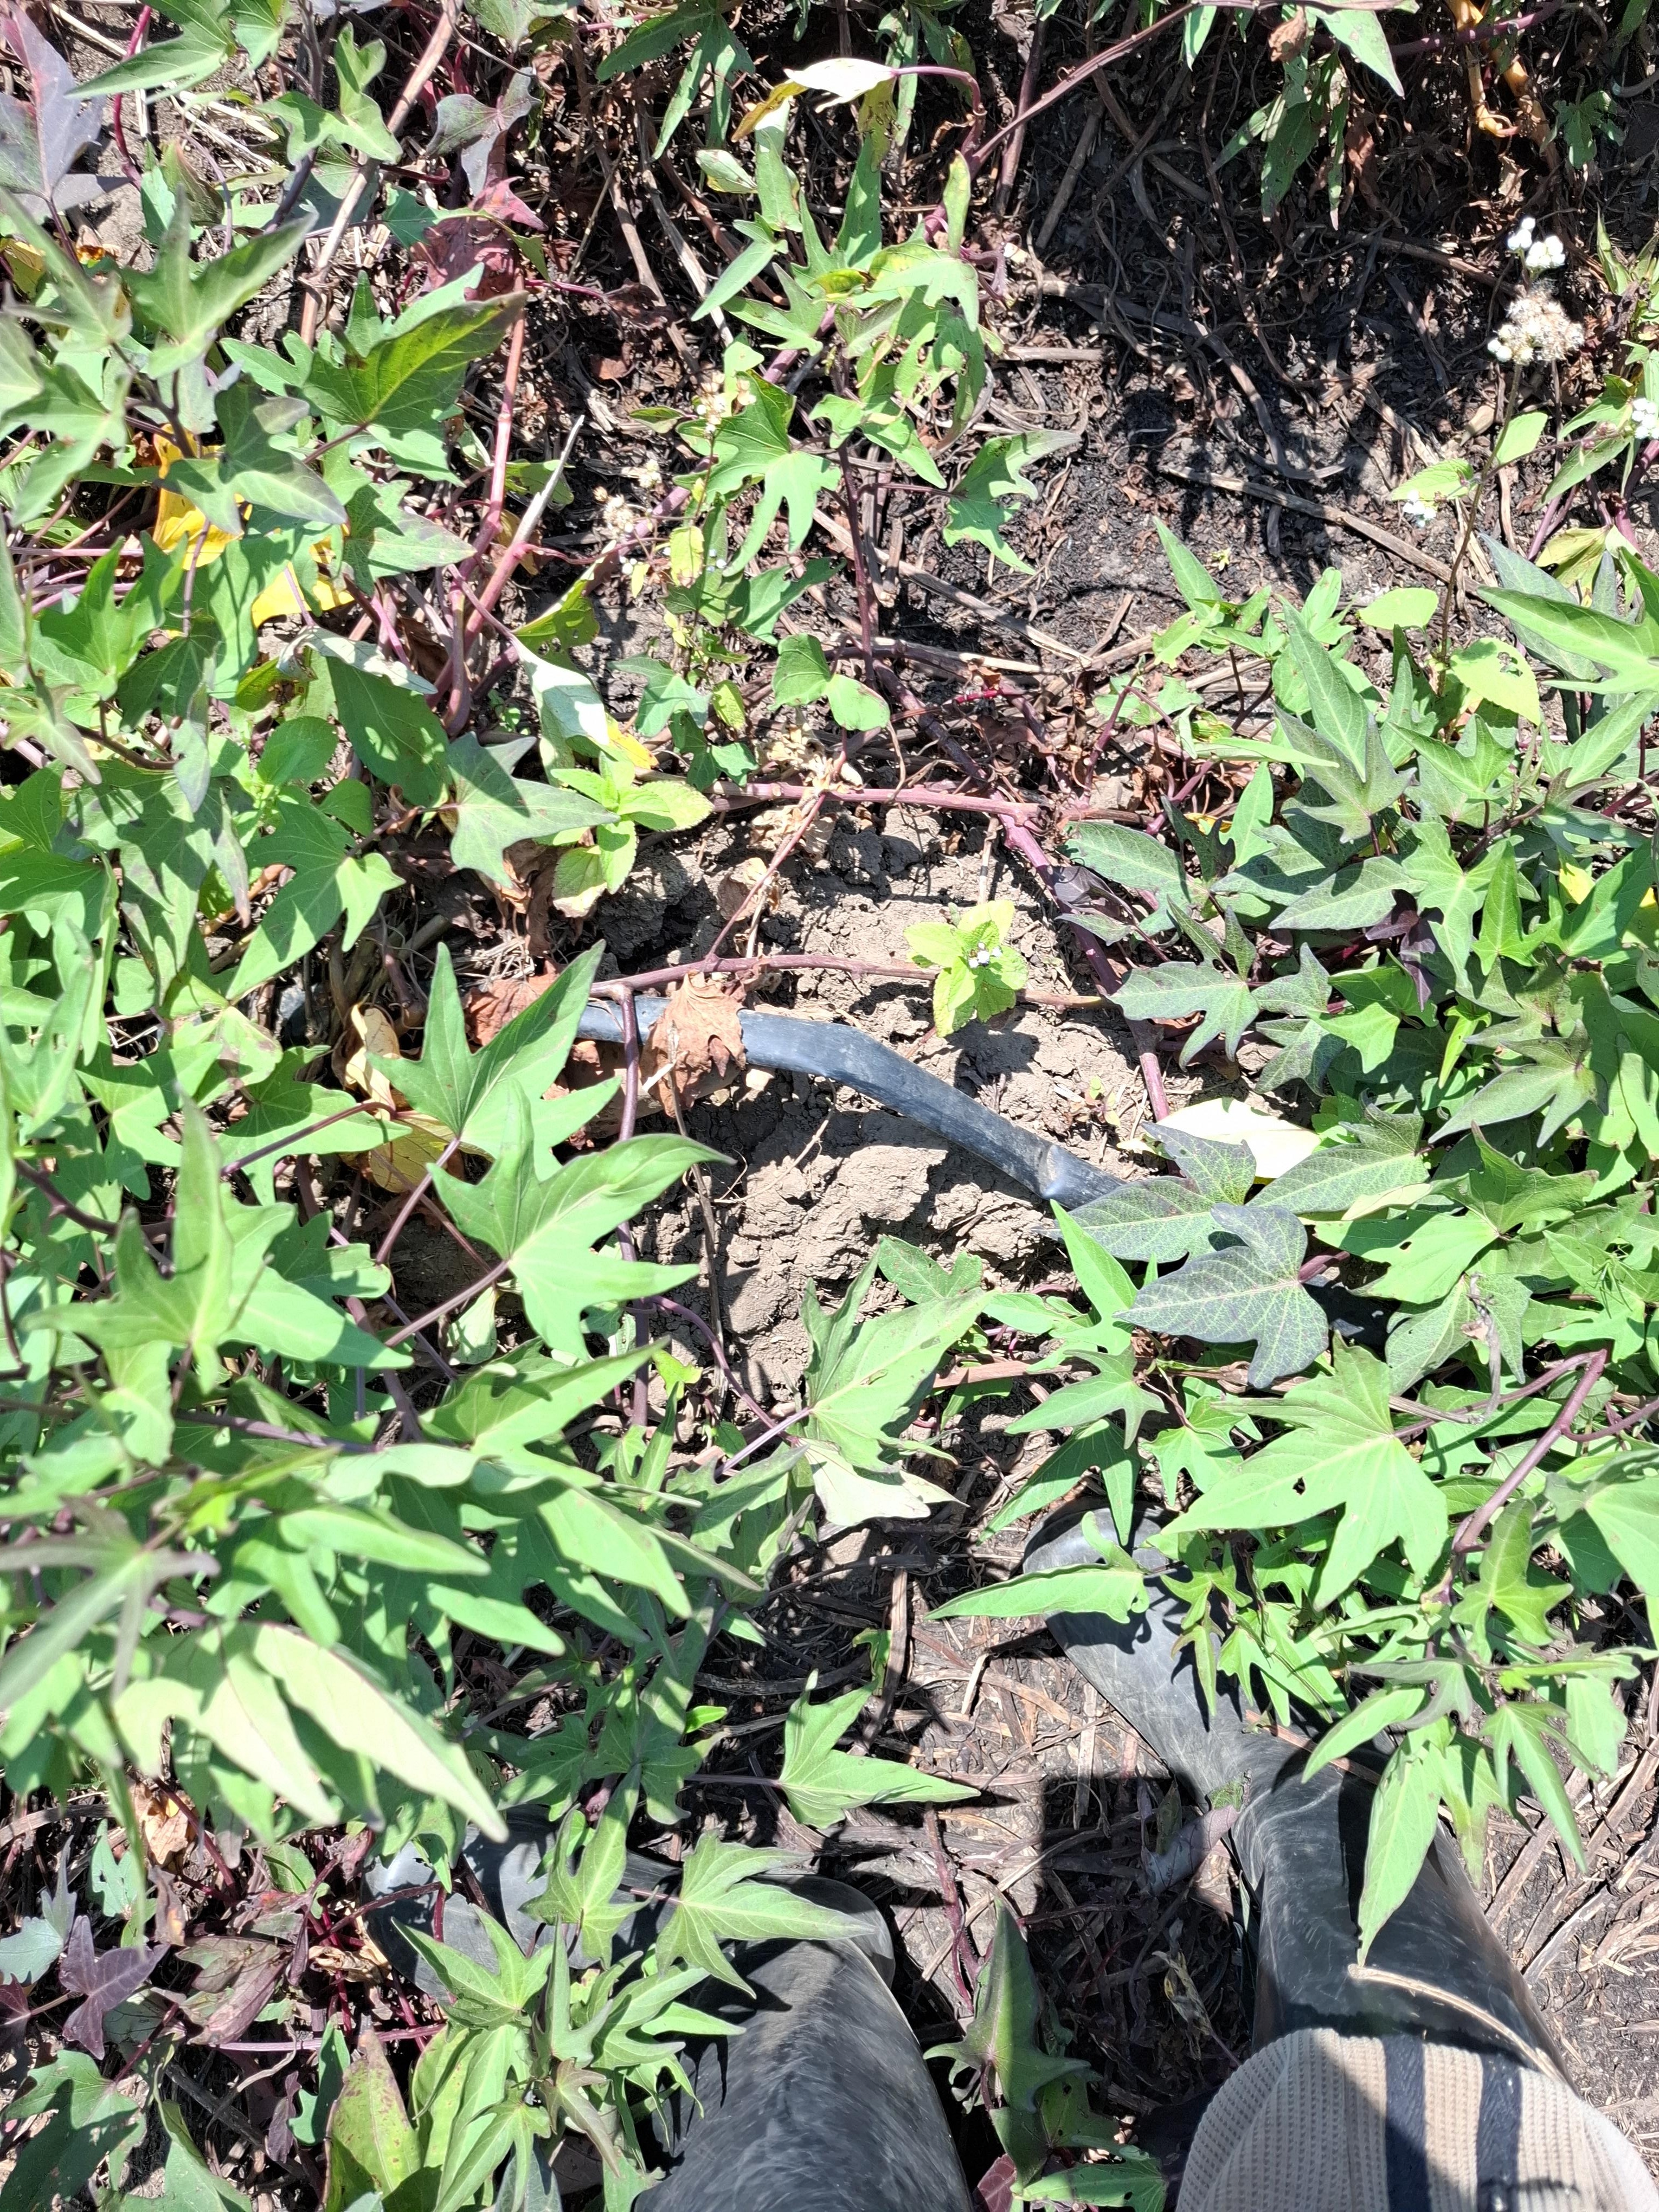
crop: sweet potato
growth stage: flowering
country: Tanzania
